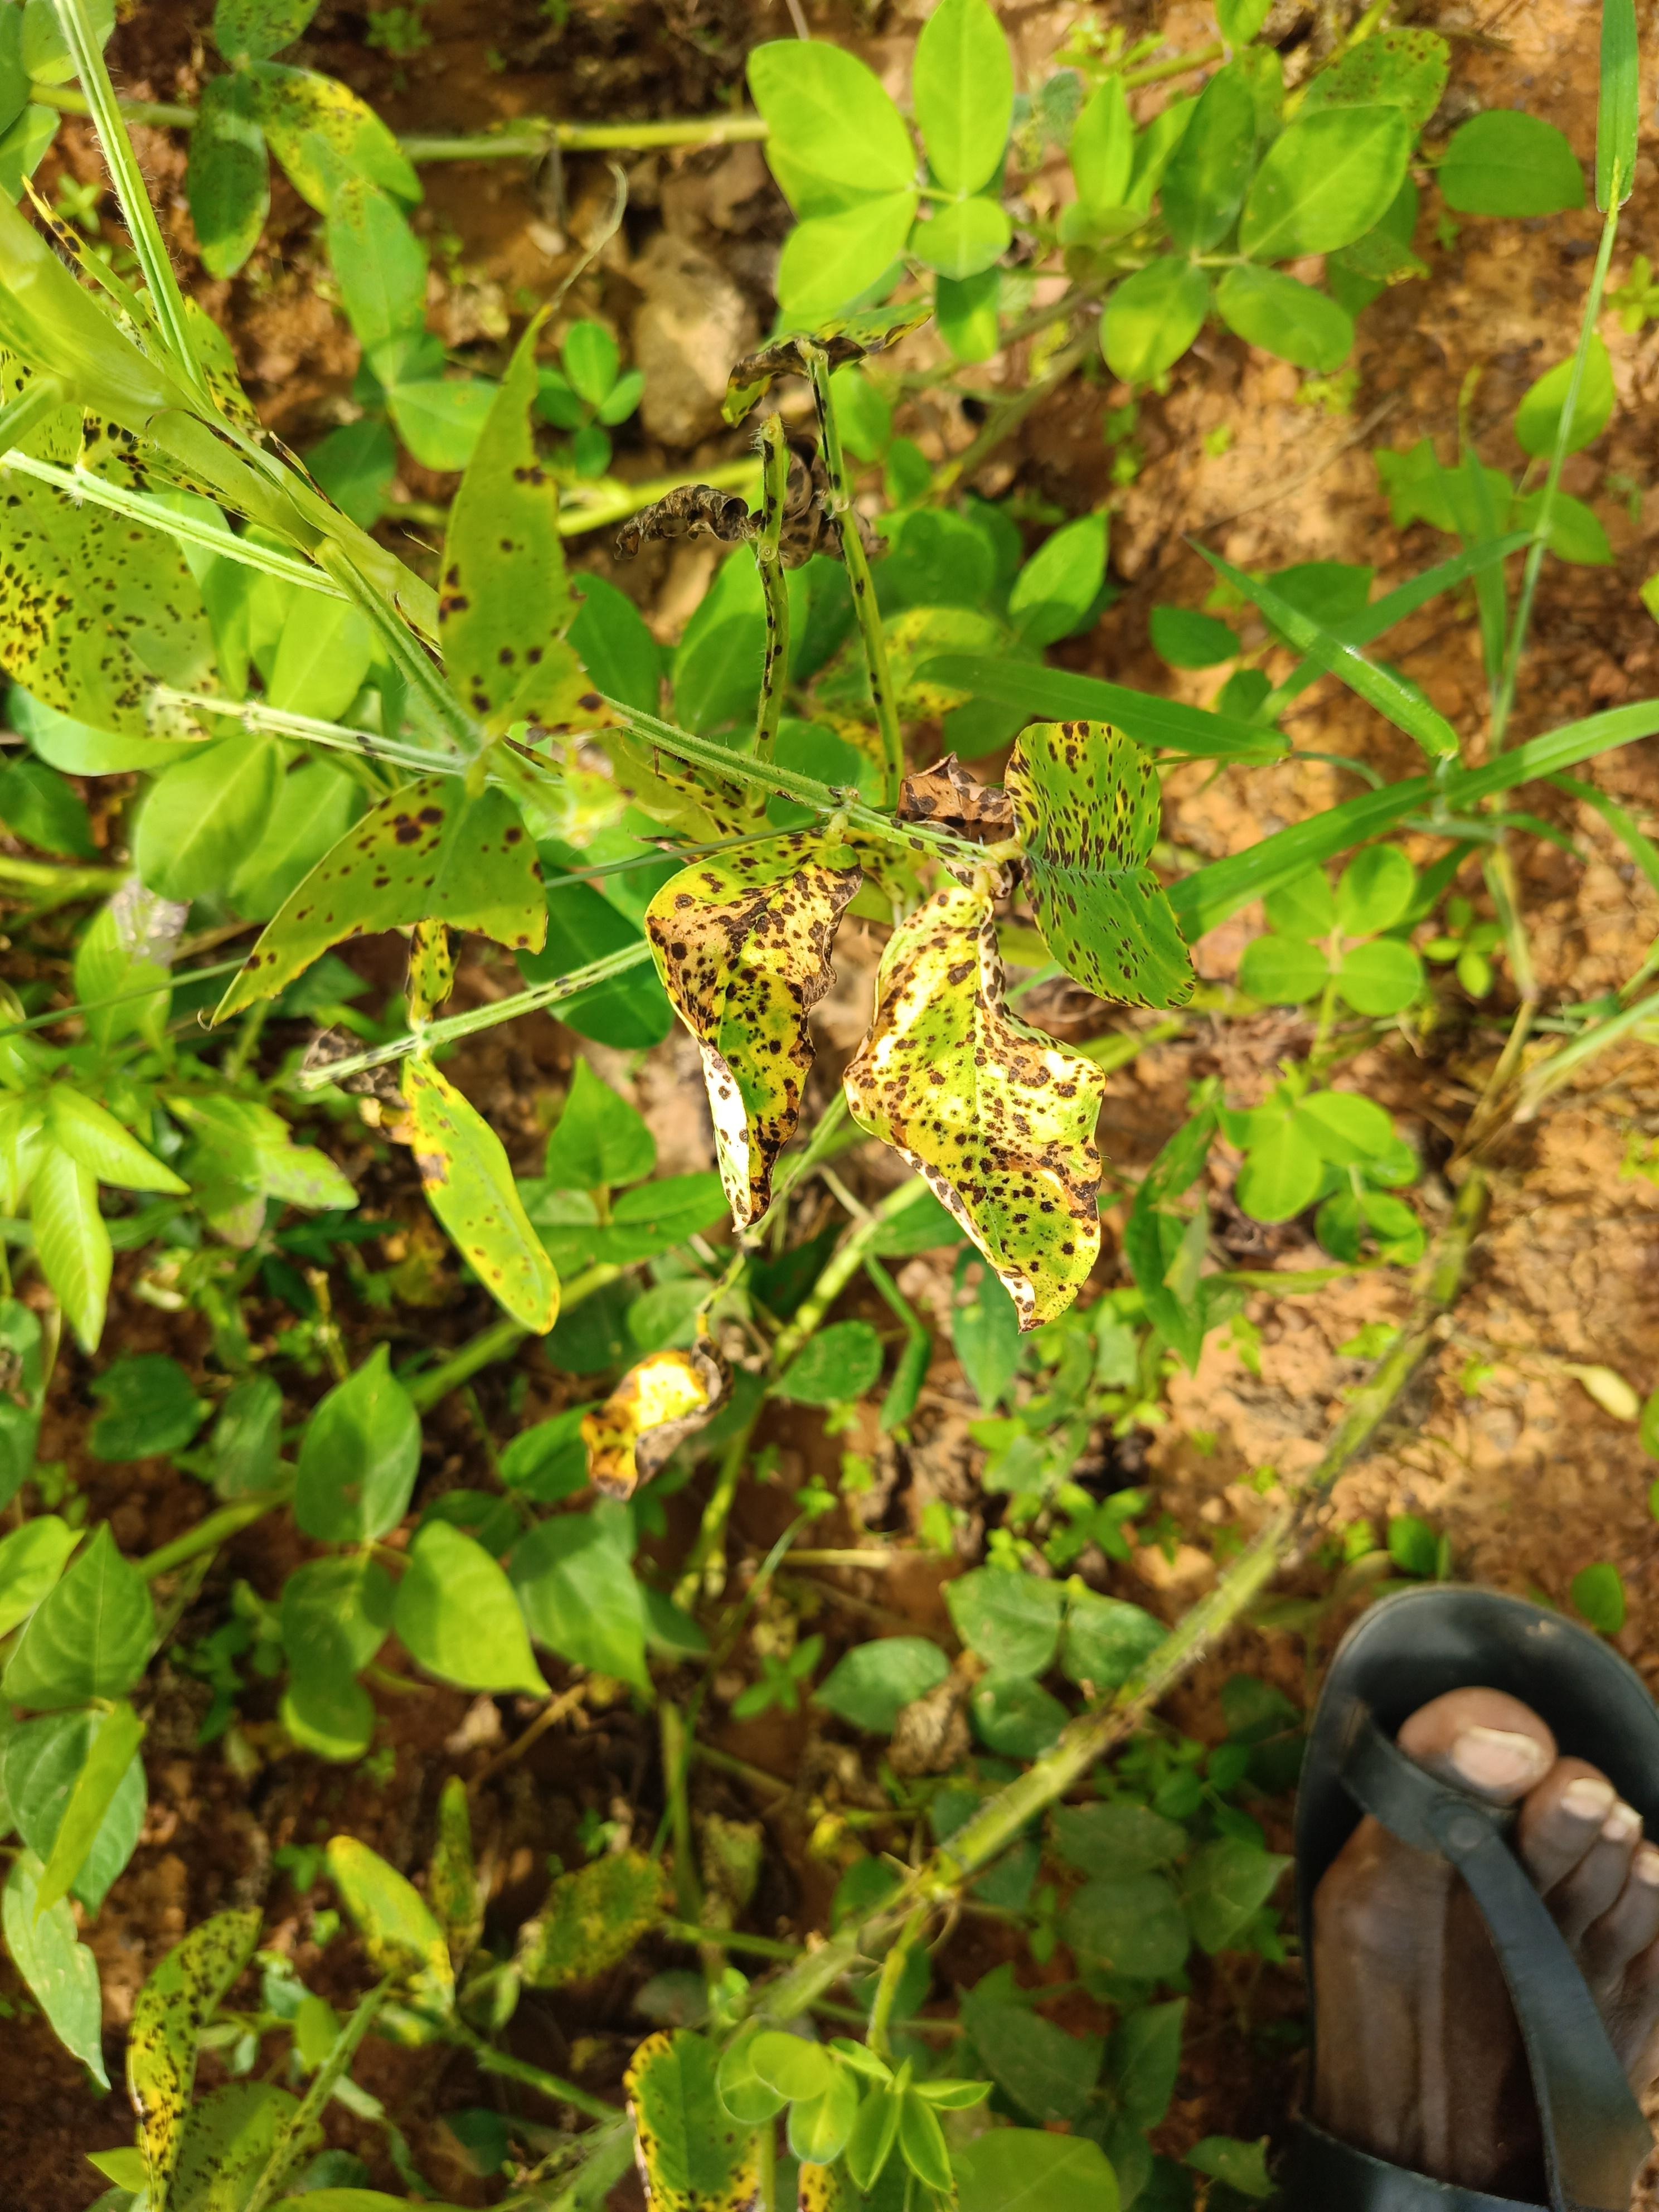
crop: groundnut
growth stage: development pod
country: Ghana
